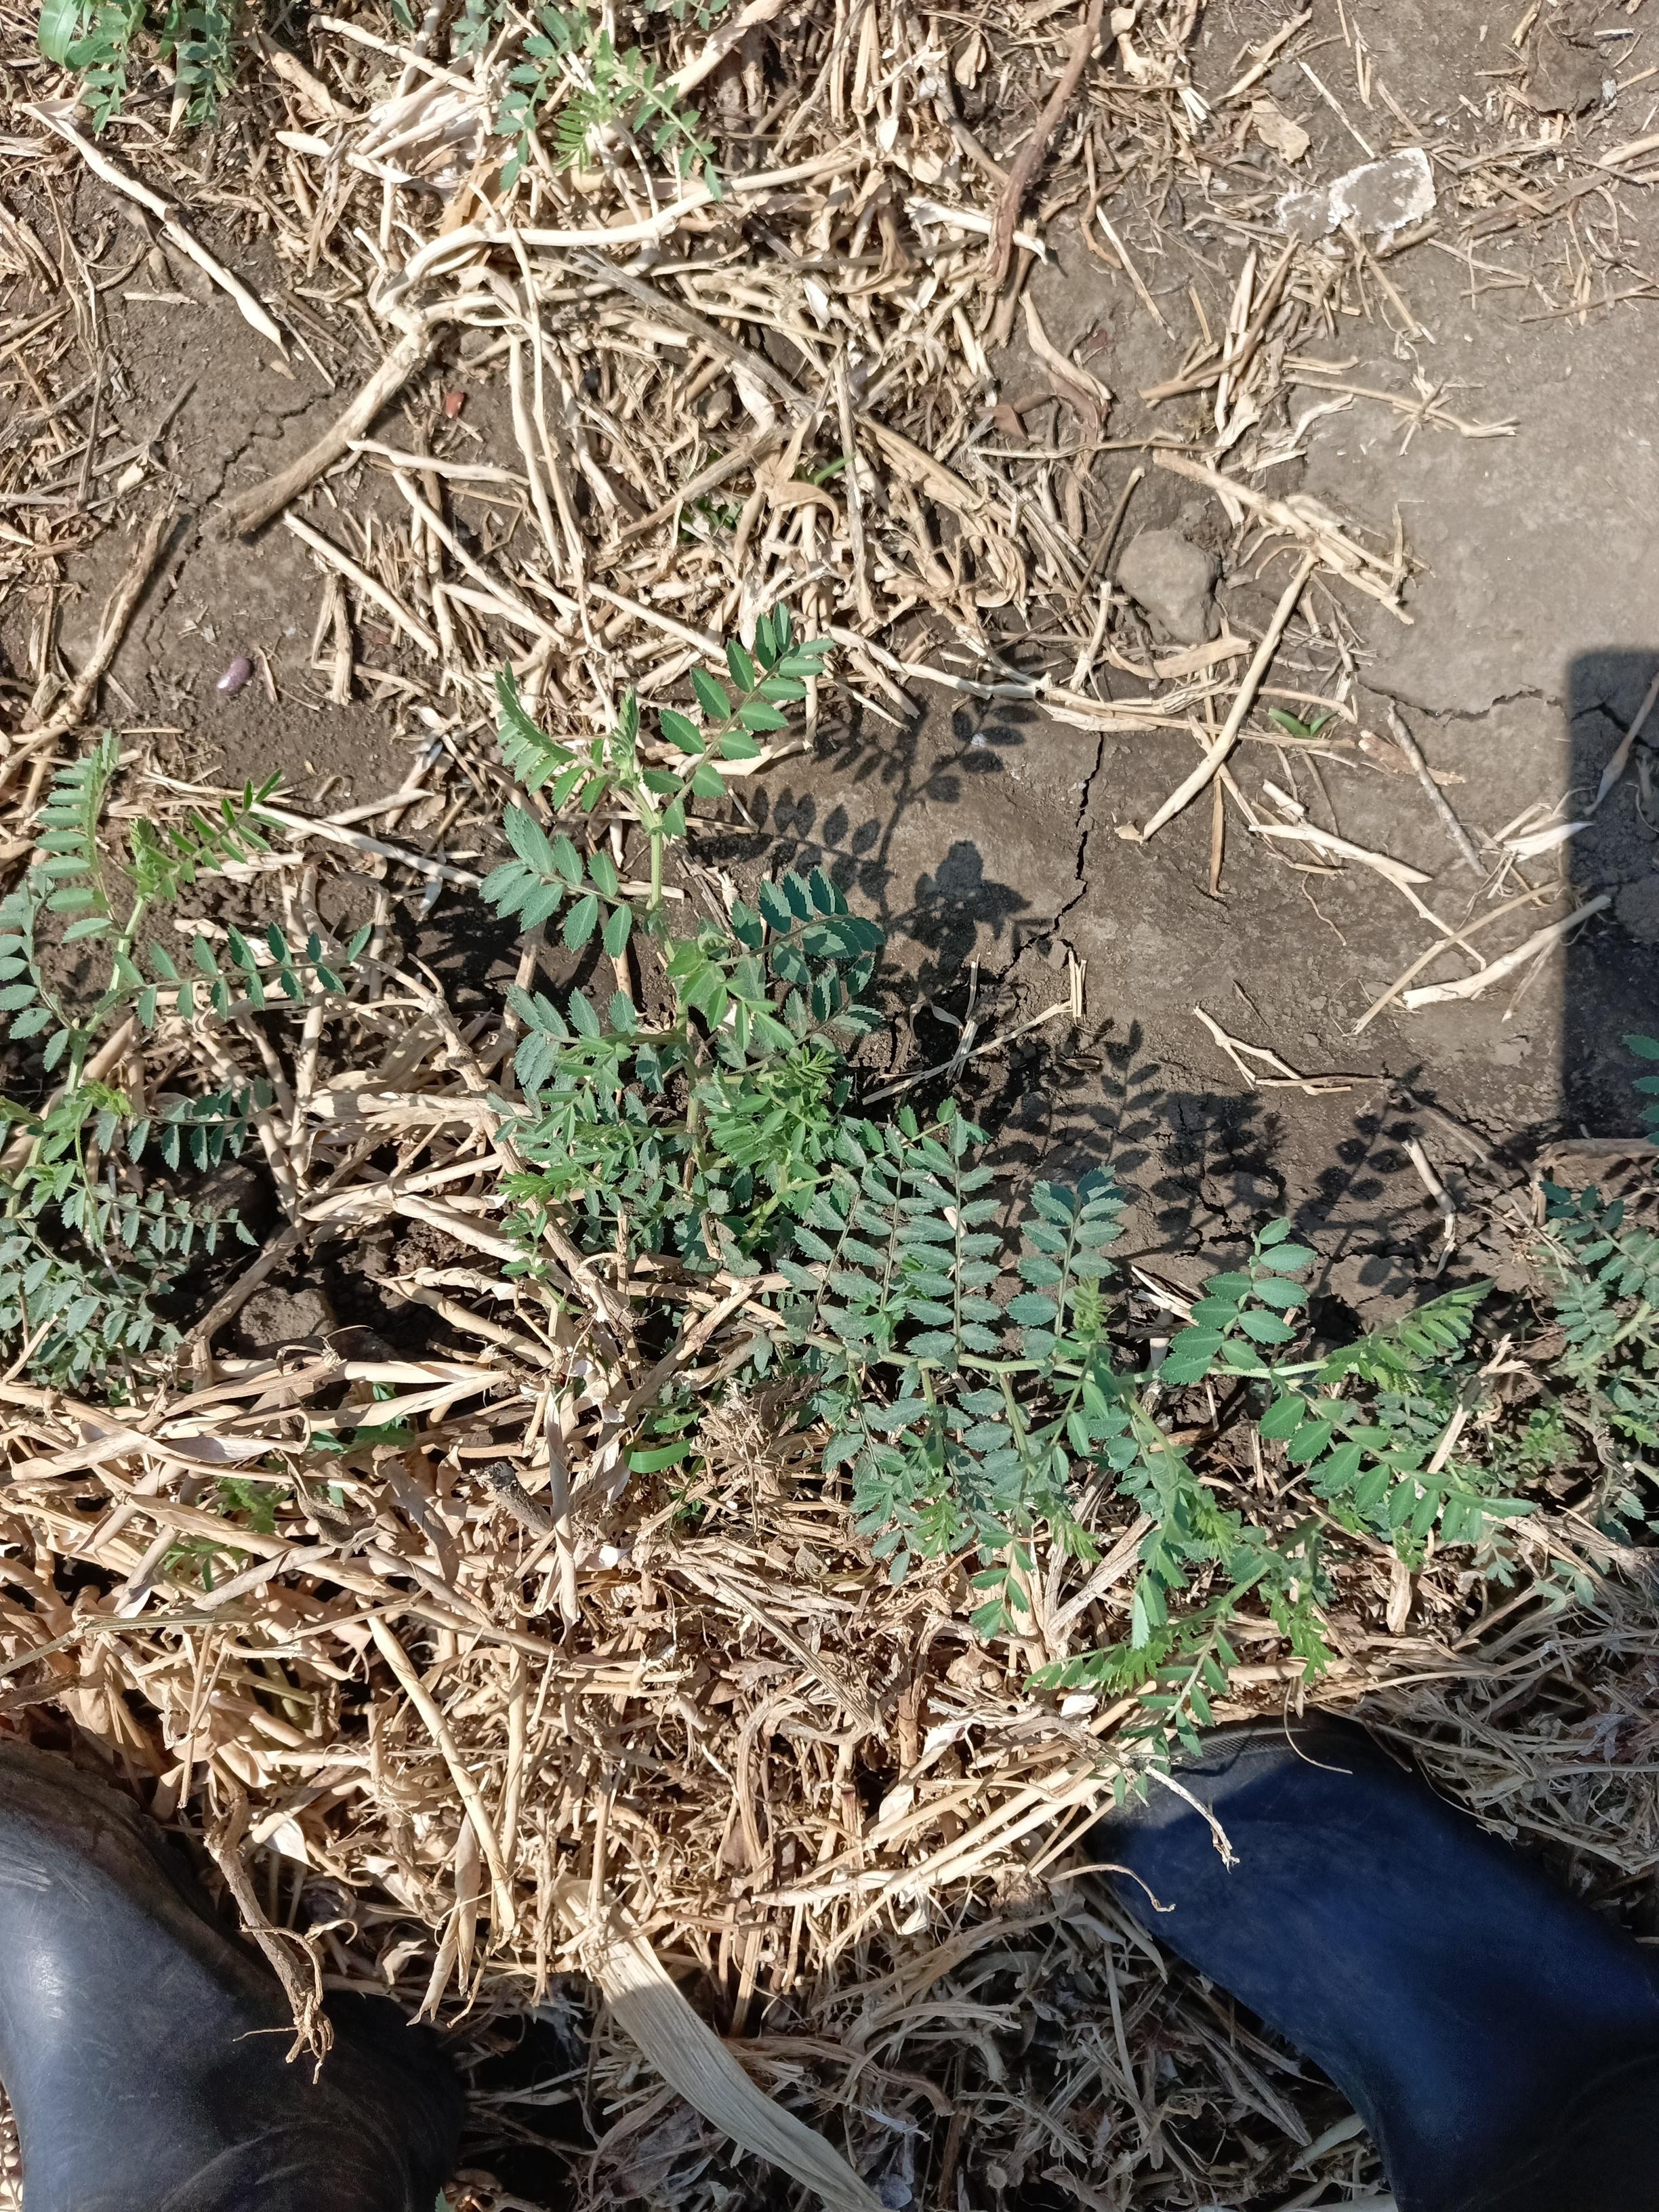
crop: chickpea
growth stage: vegetative
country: Tanzania
